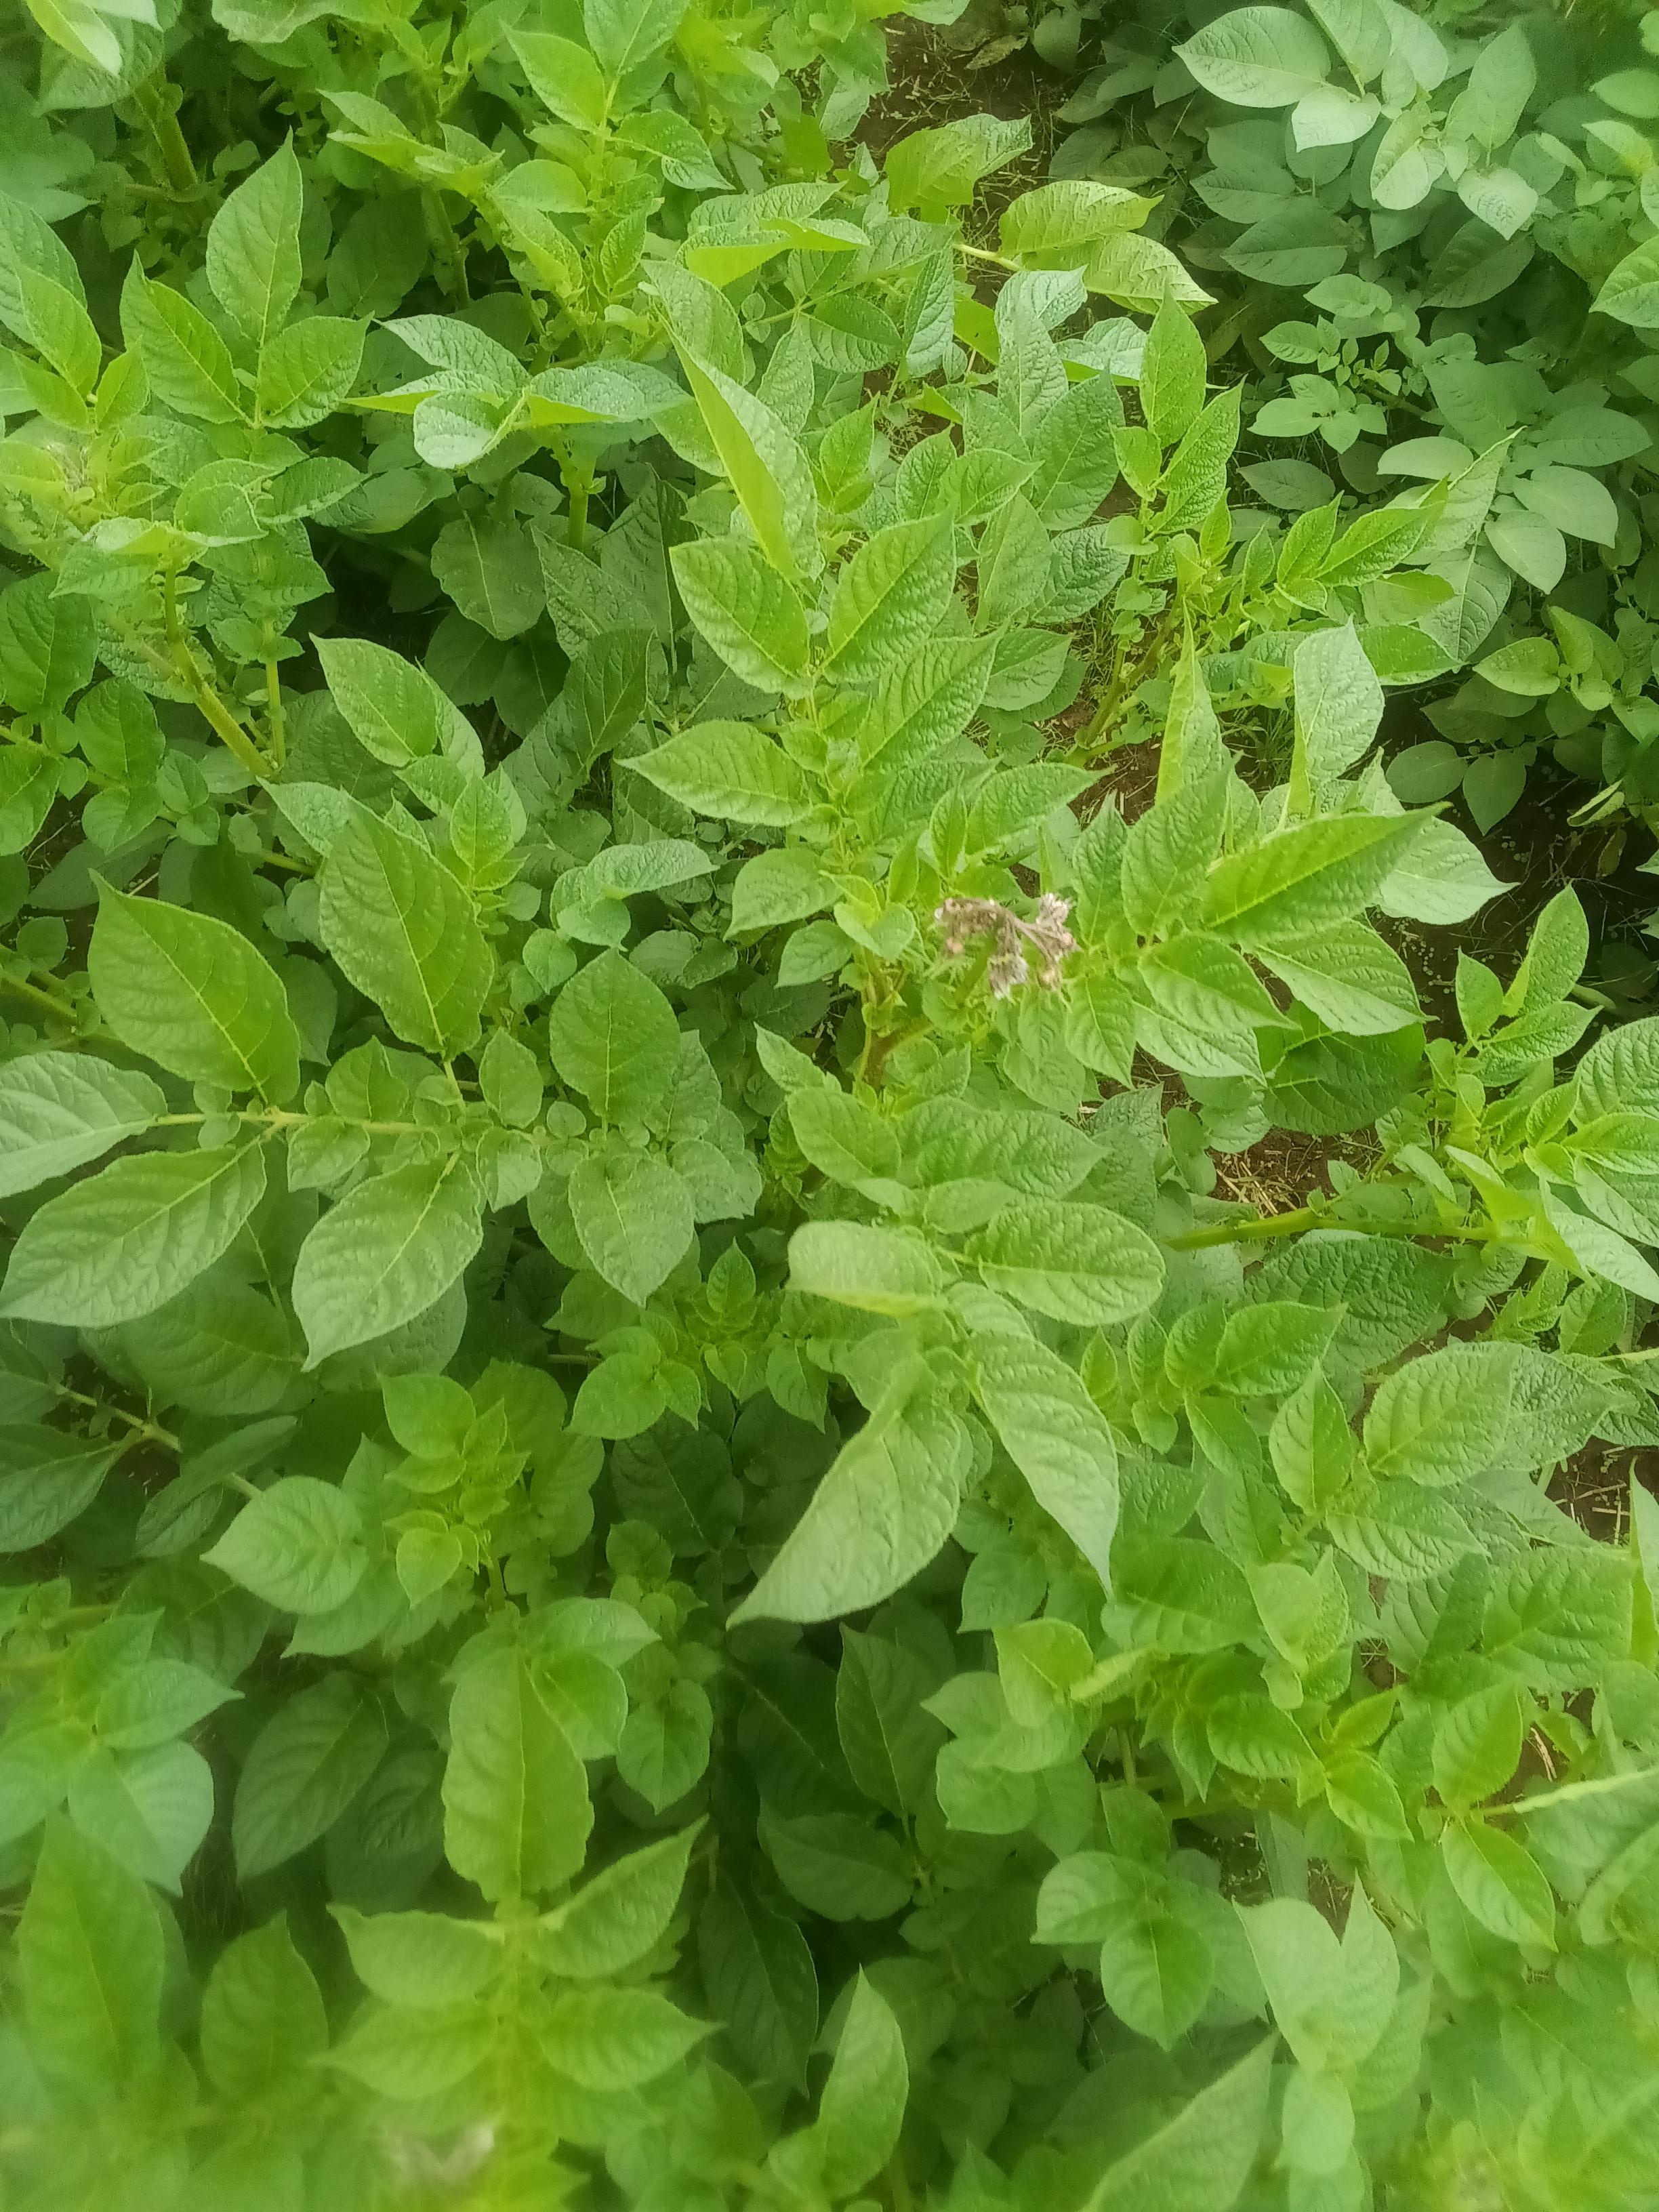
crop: potato
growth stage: flowering
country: Kenya
